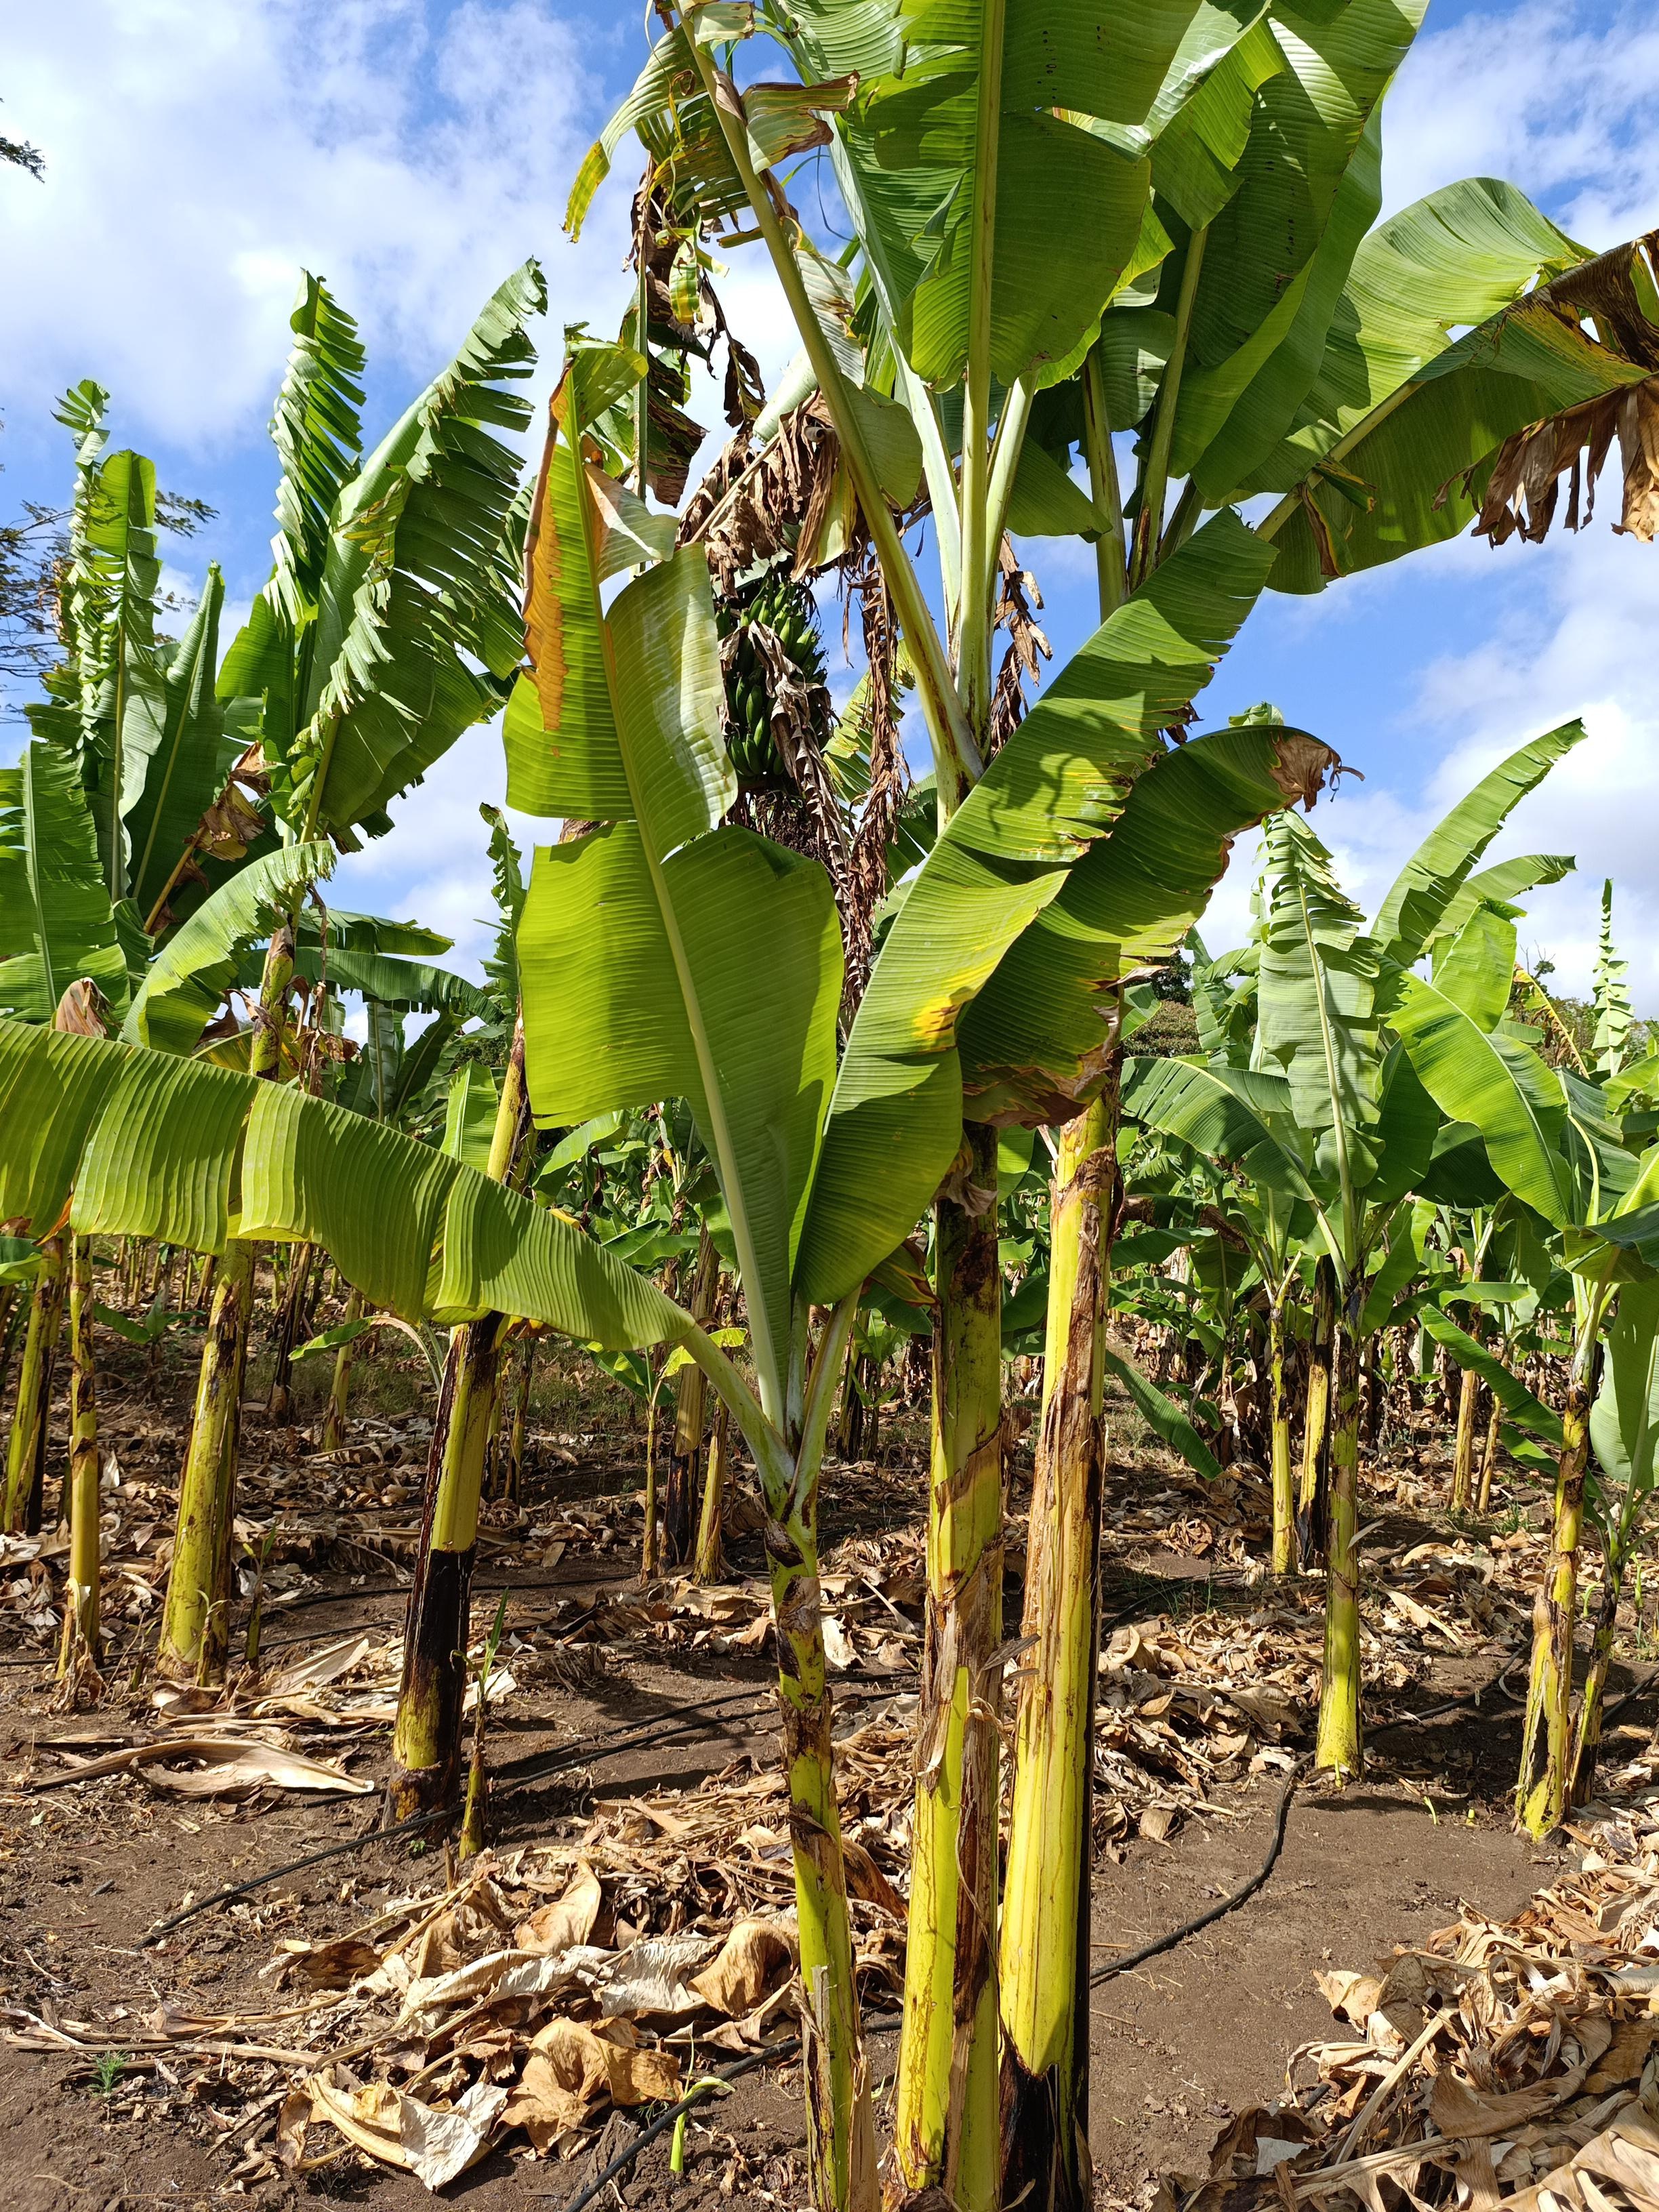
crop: banana
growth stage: vegetative
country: Tanzania
